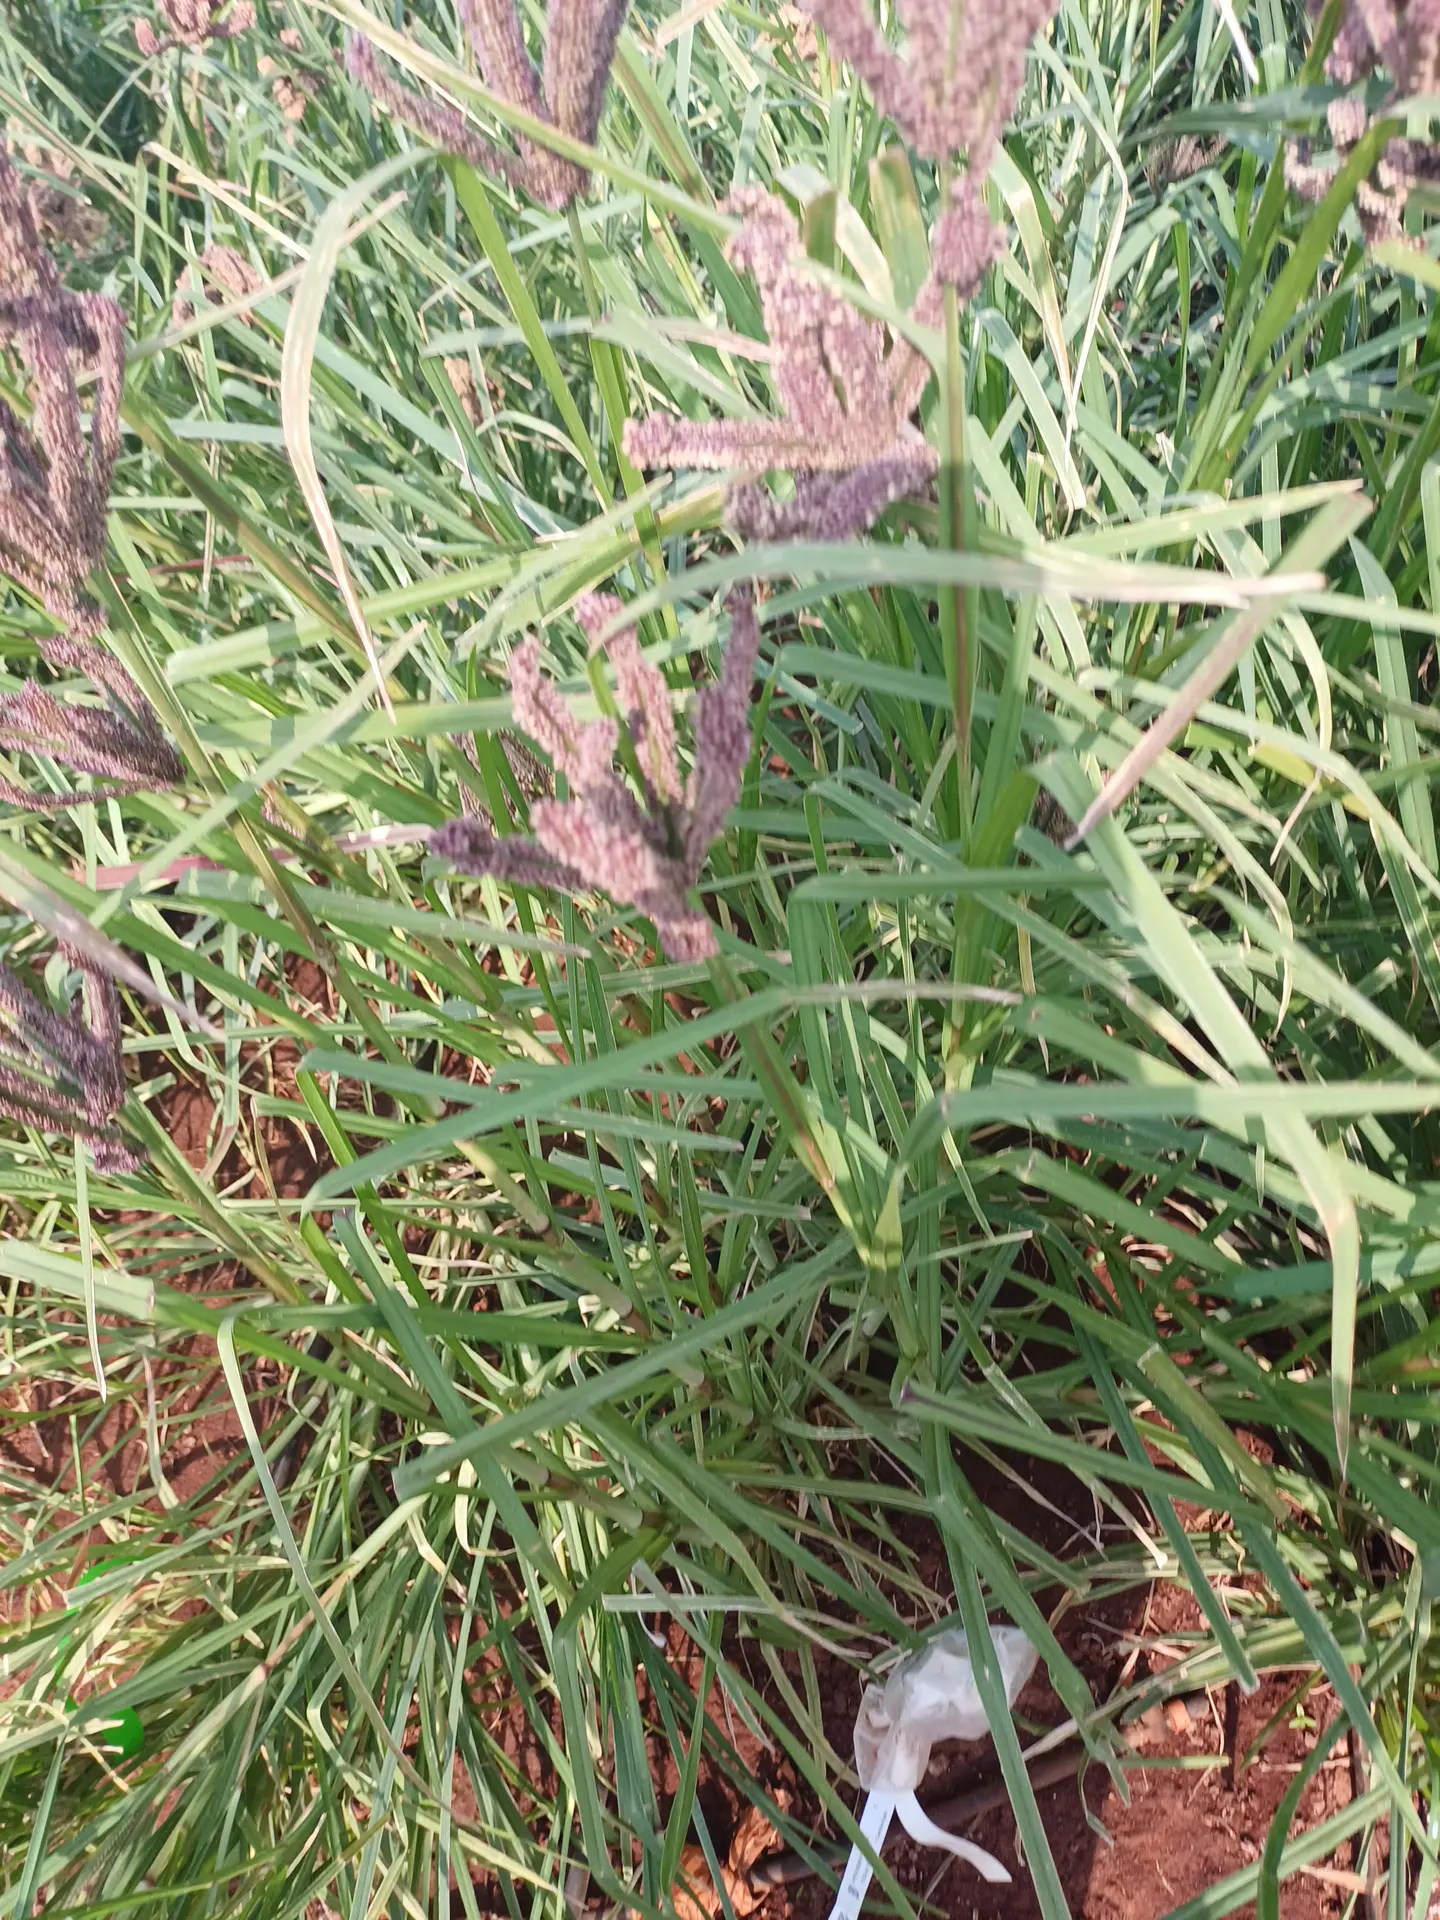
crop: finger millet
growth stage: filling grain
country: Kenya
